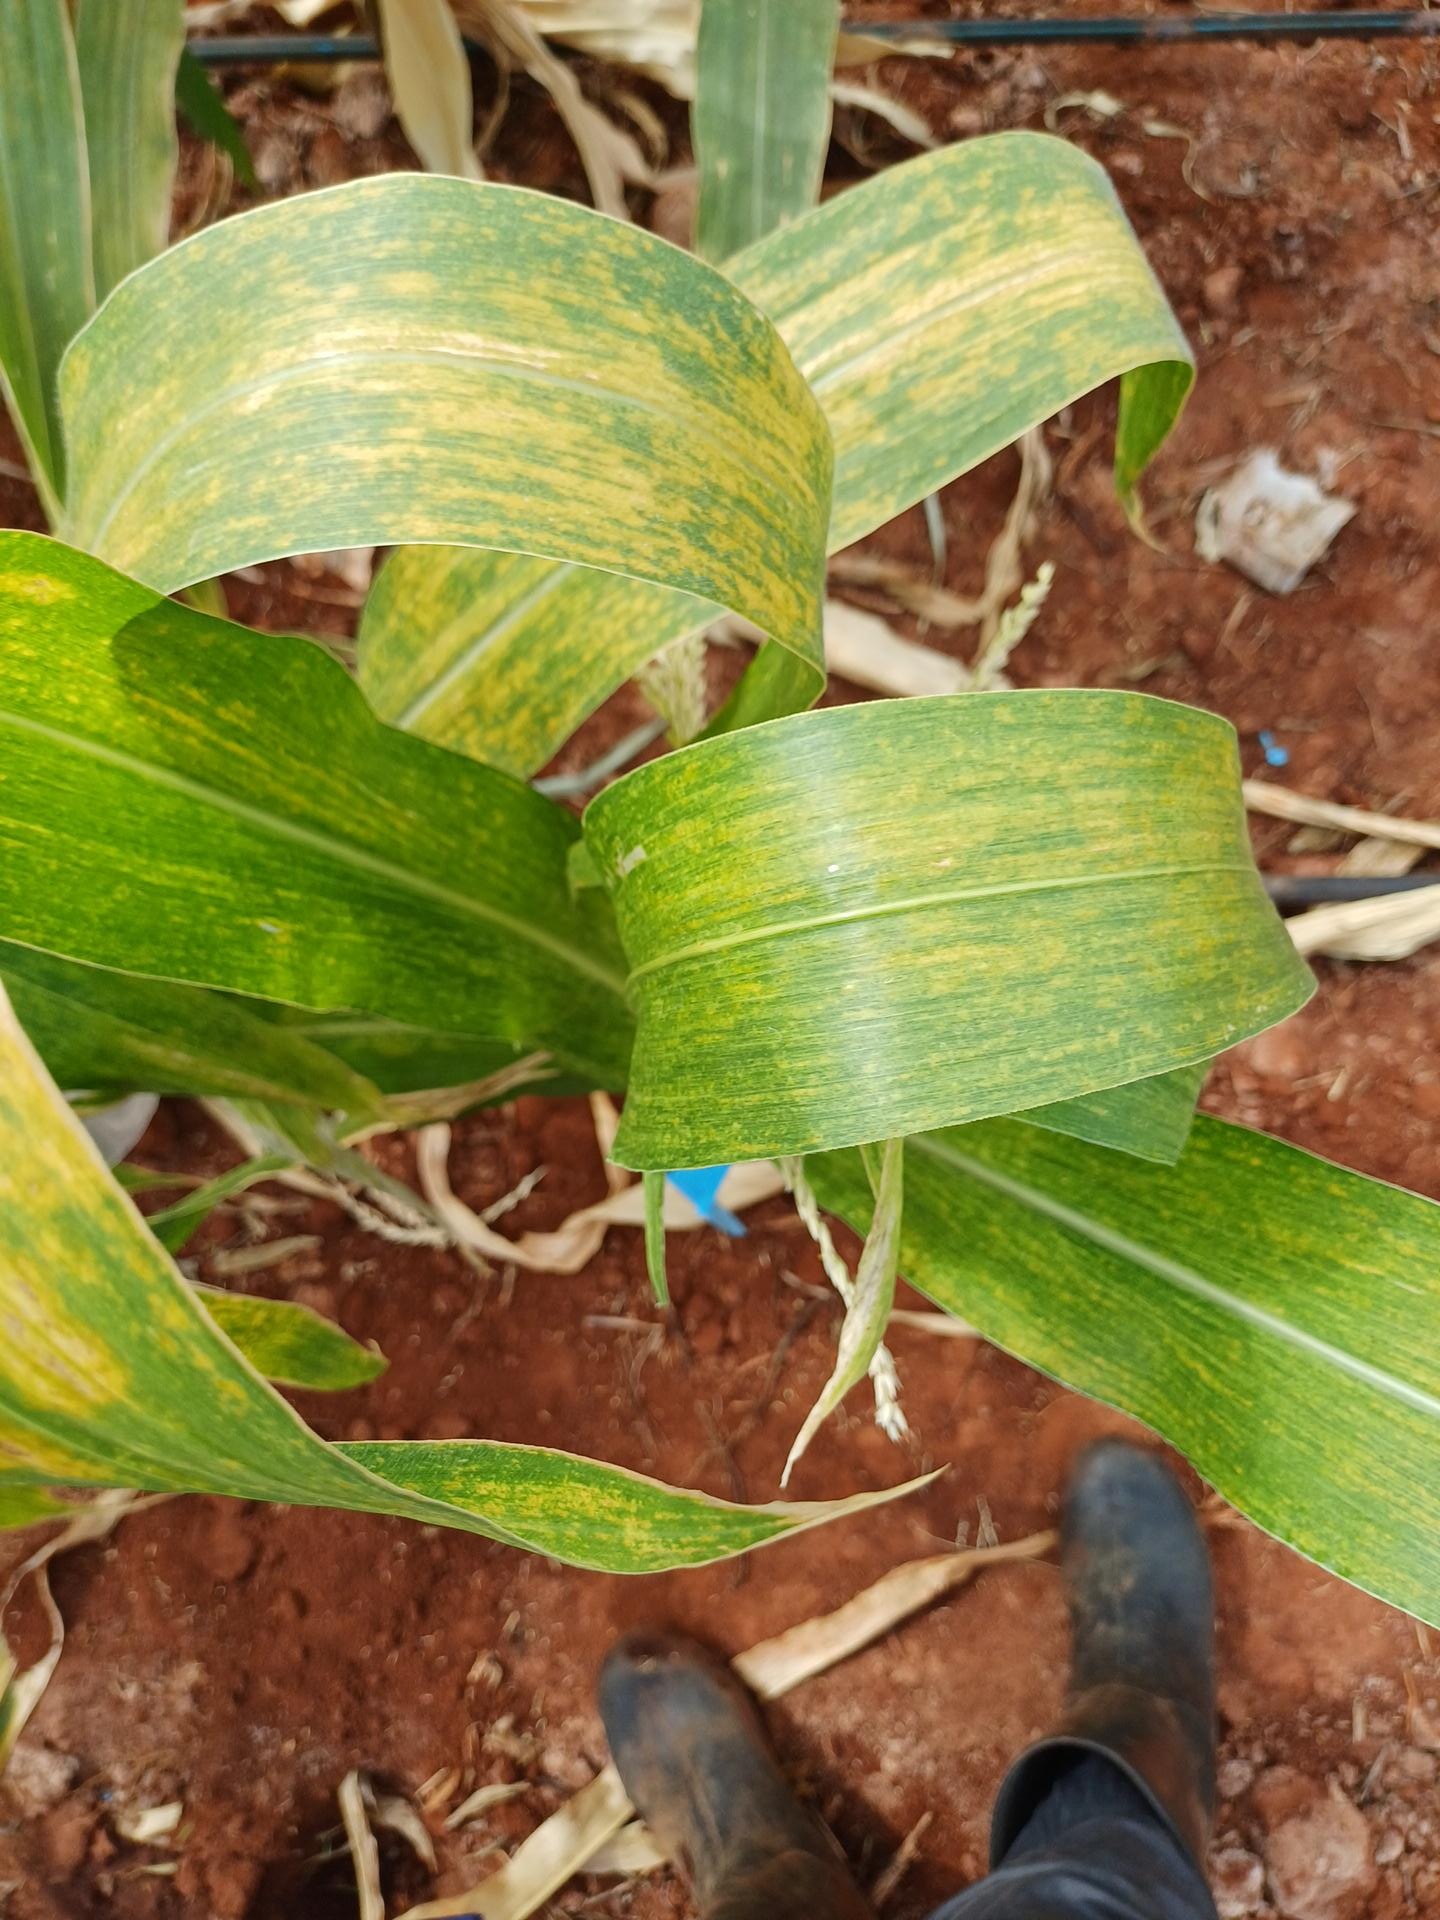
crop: maize
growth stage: flowering
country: Kenya
